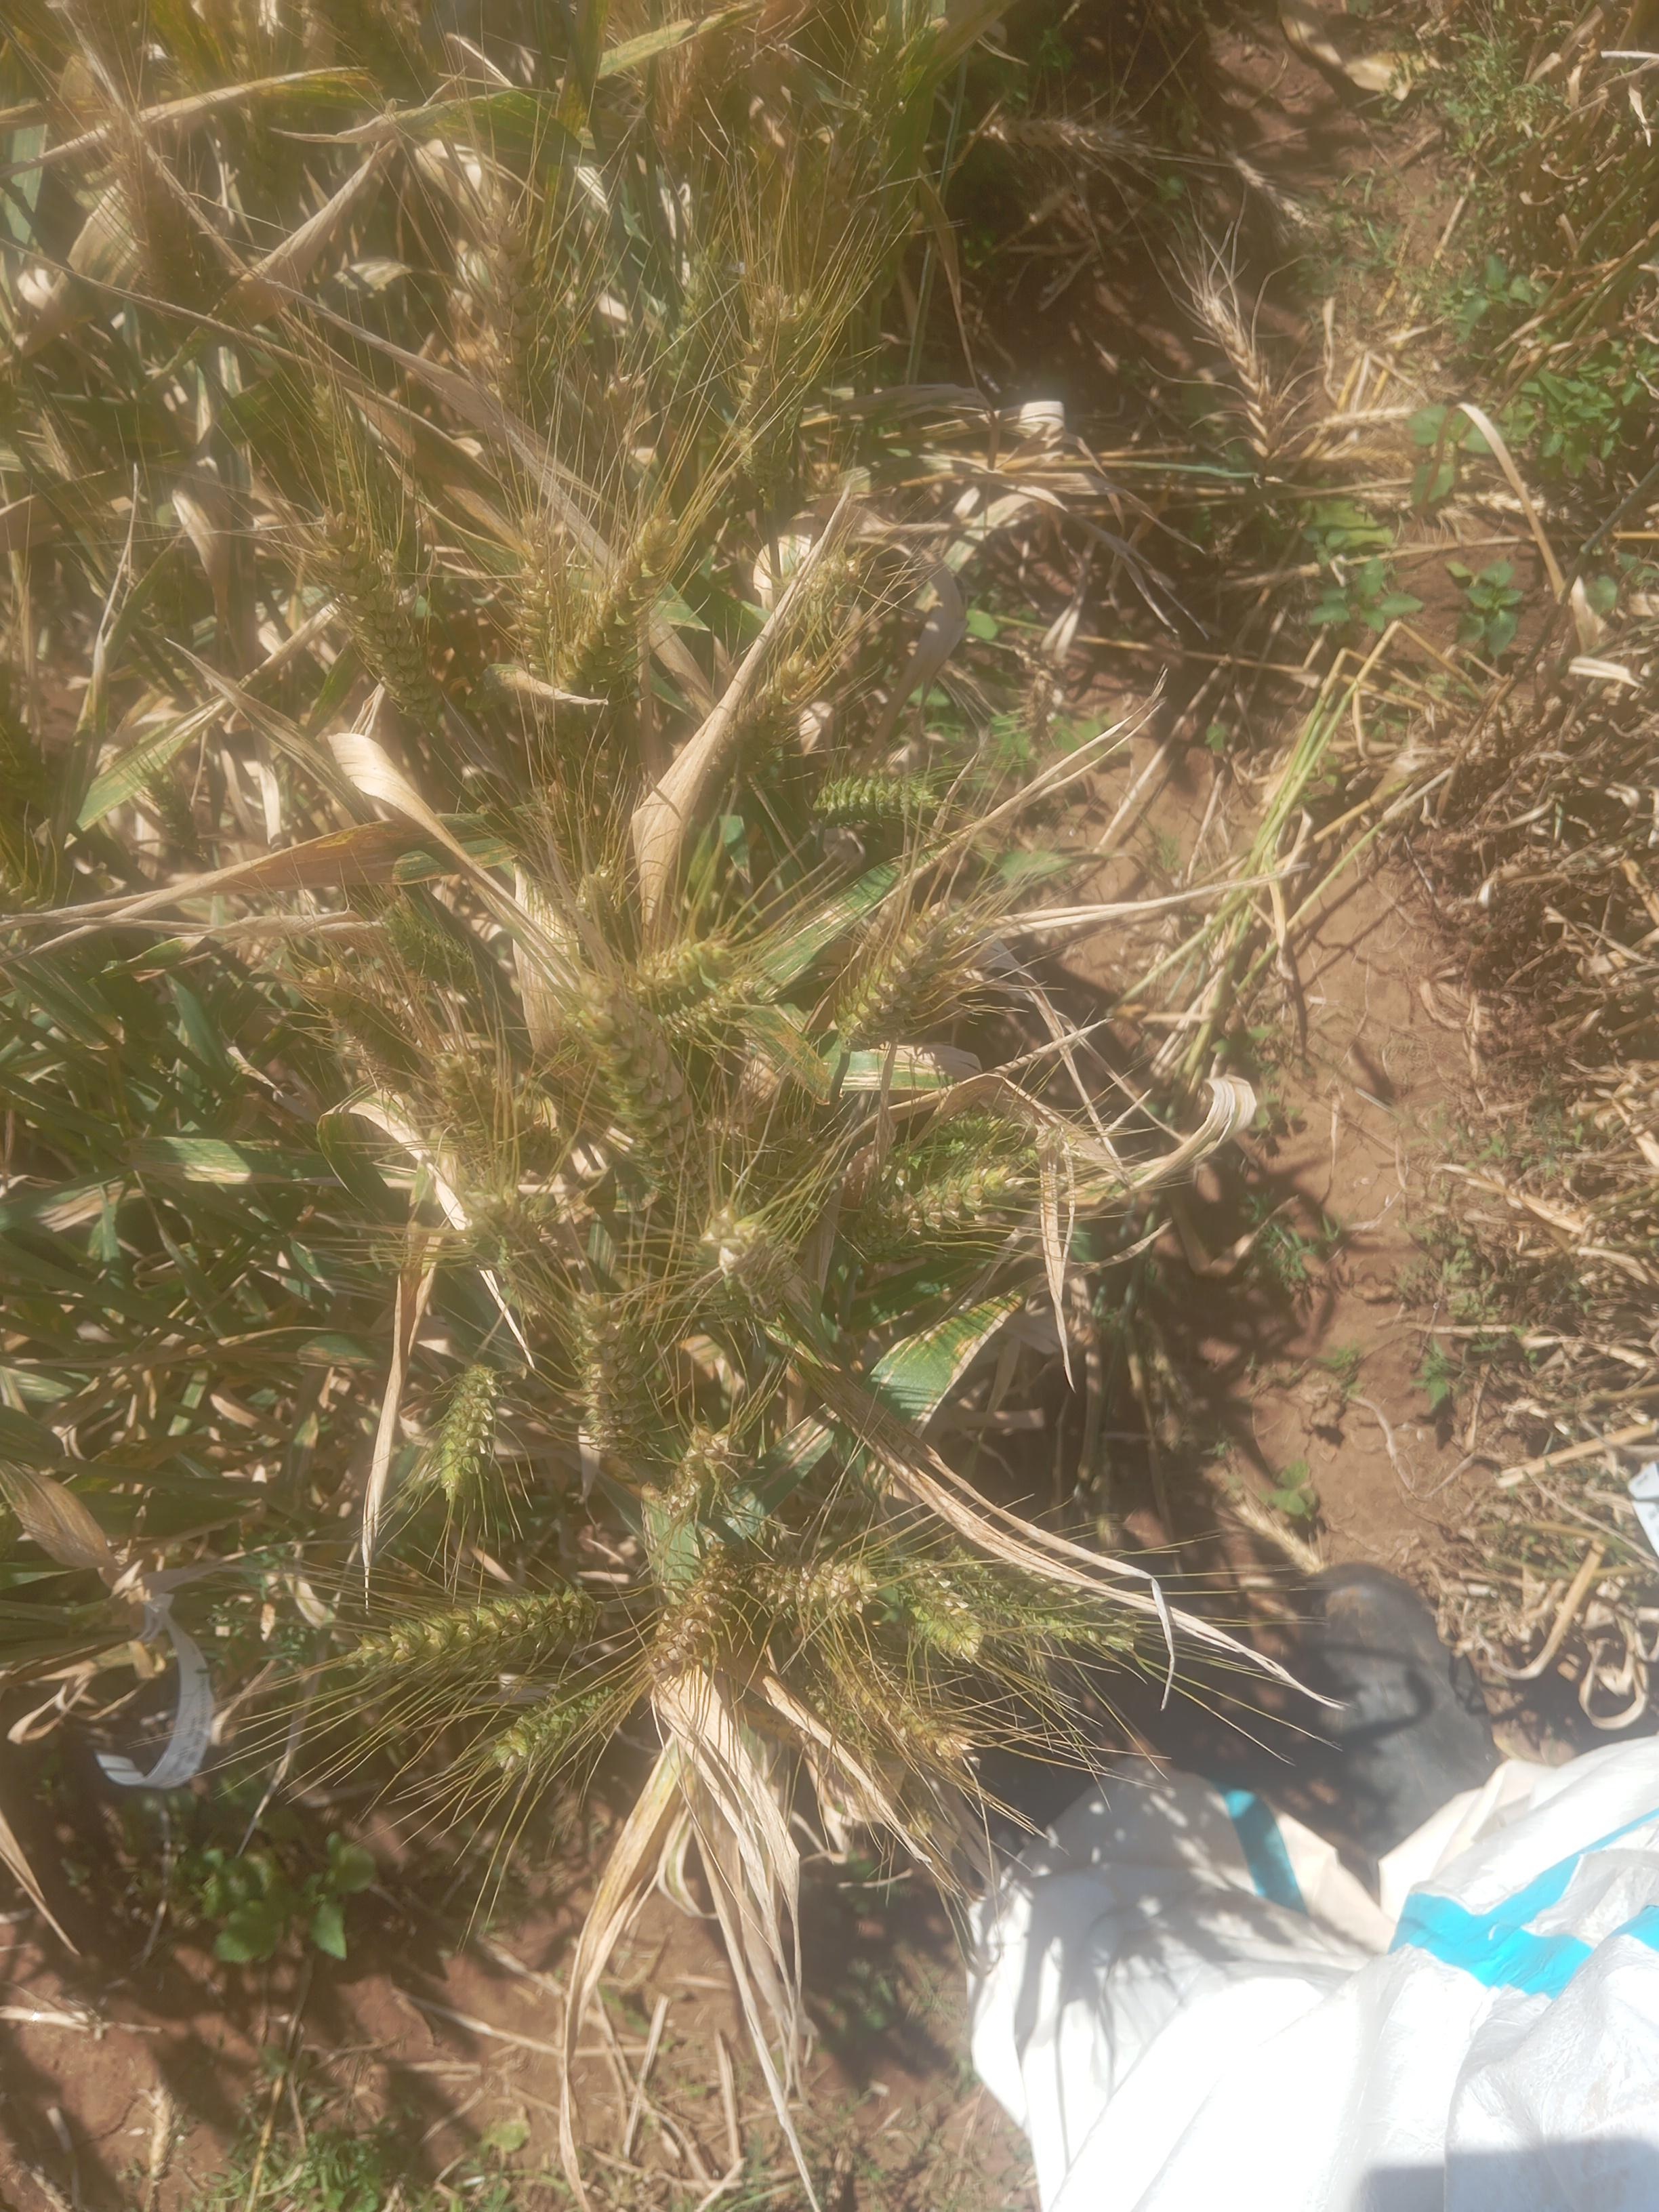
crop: wheat
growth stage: maturity
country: Kenya
